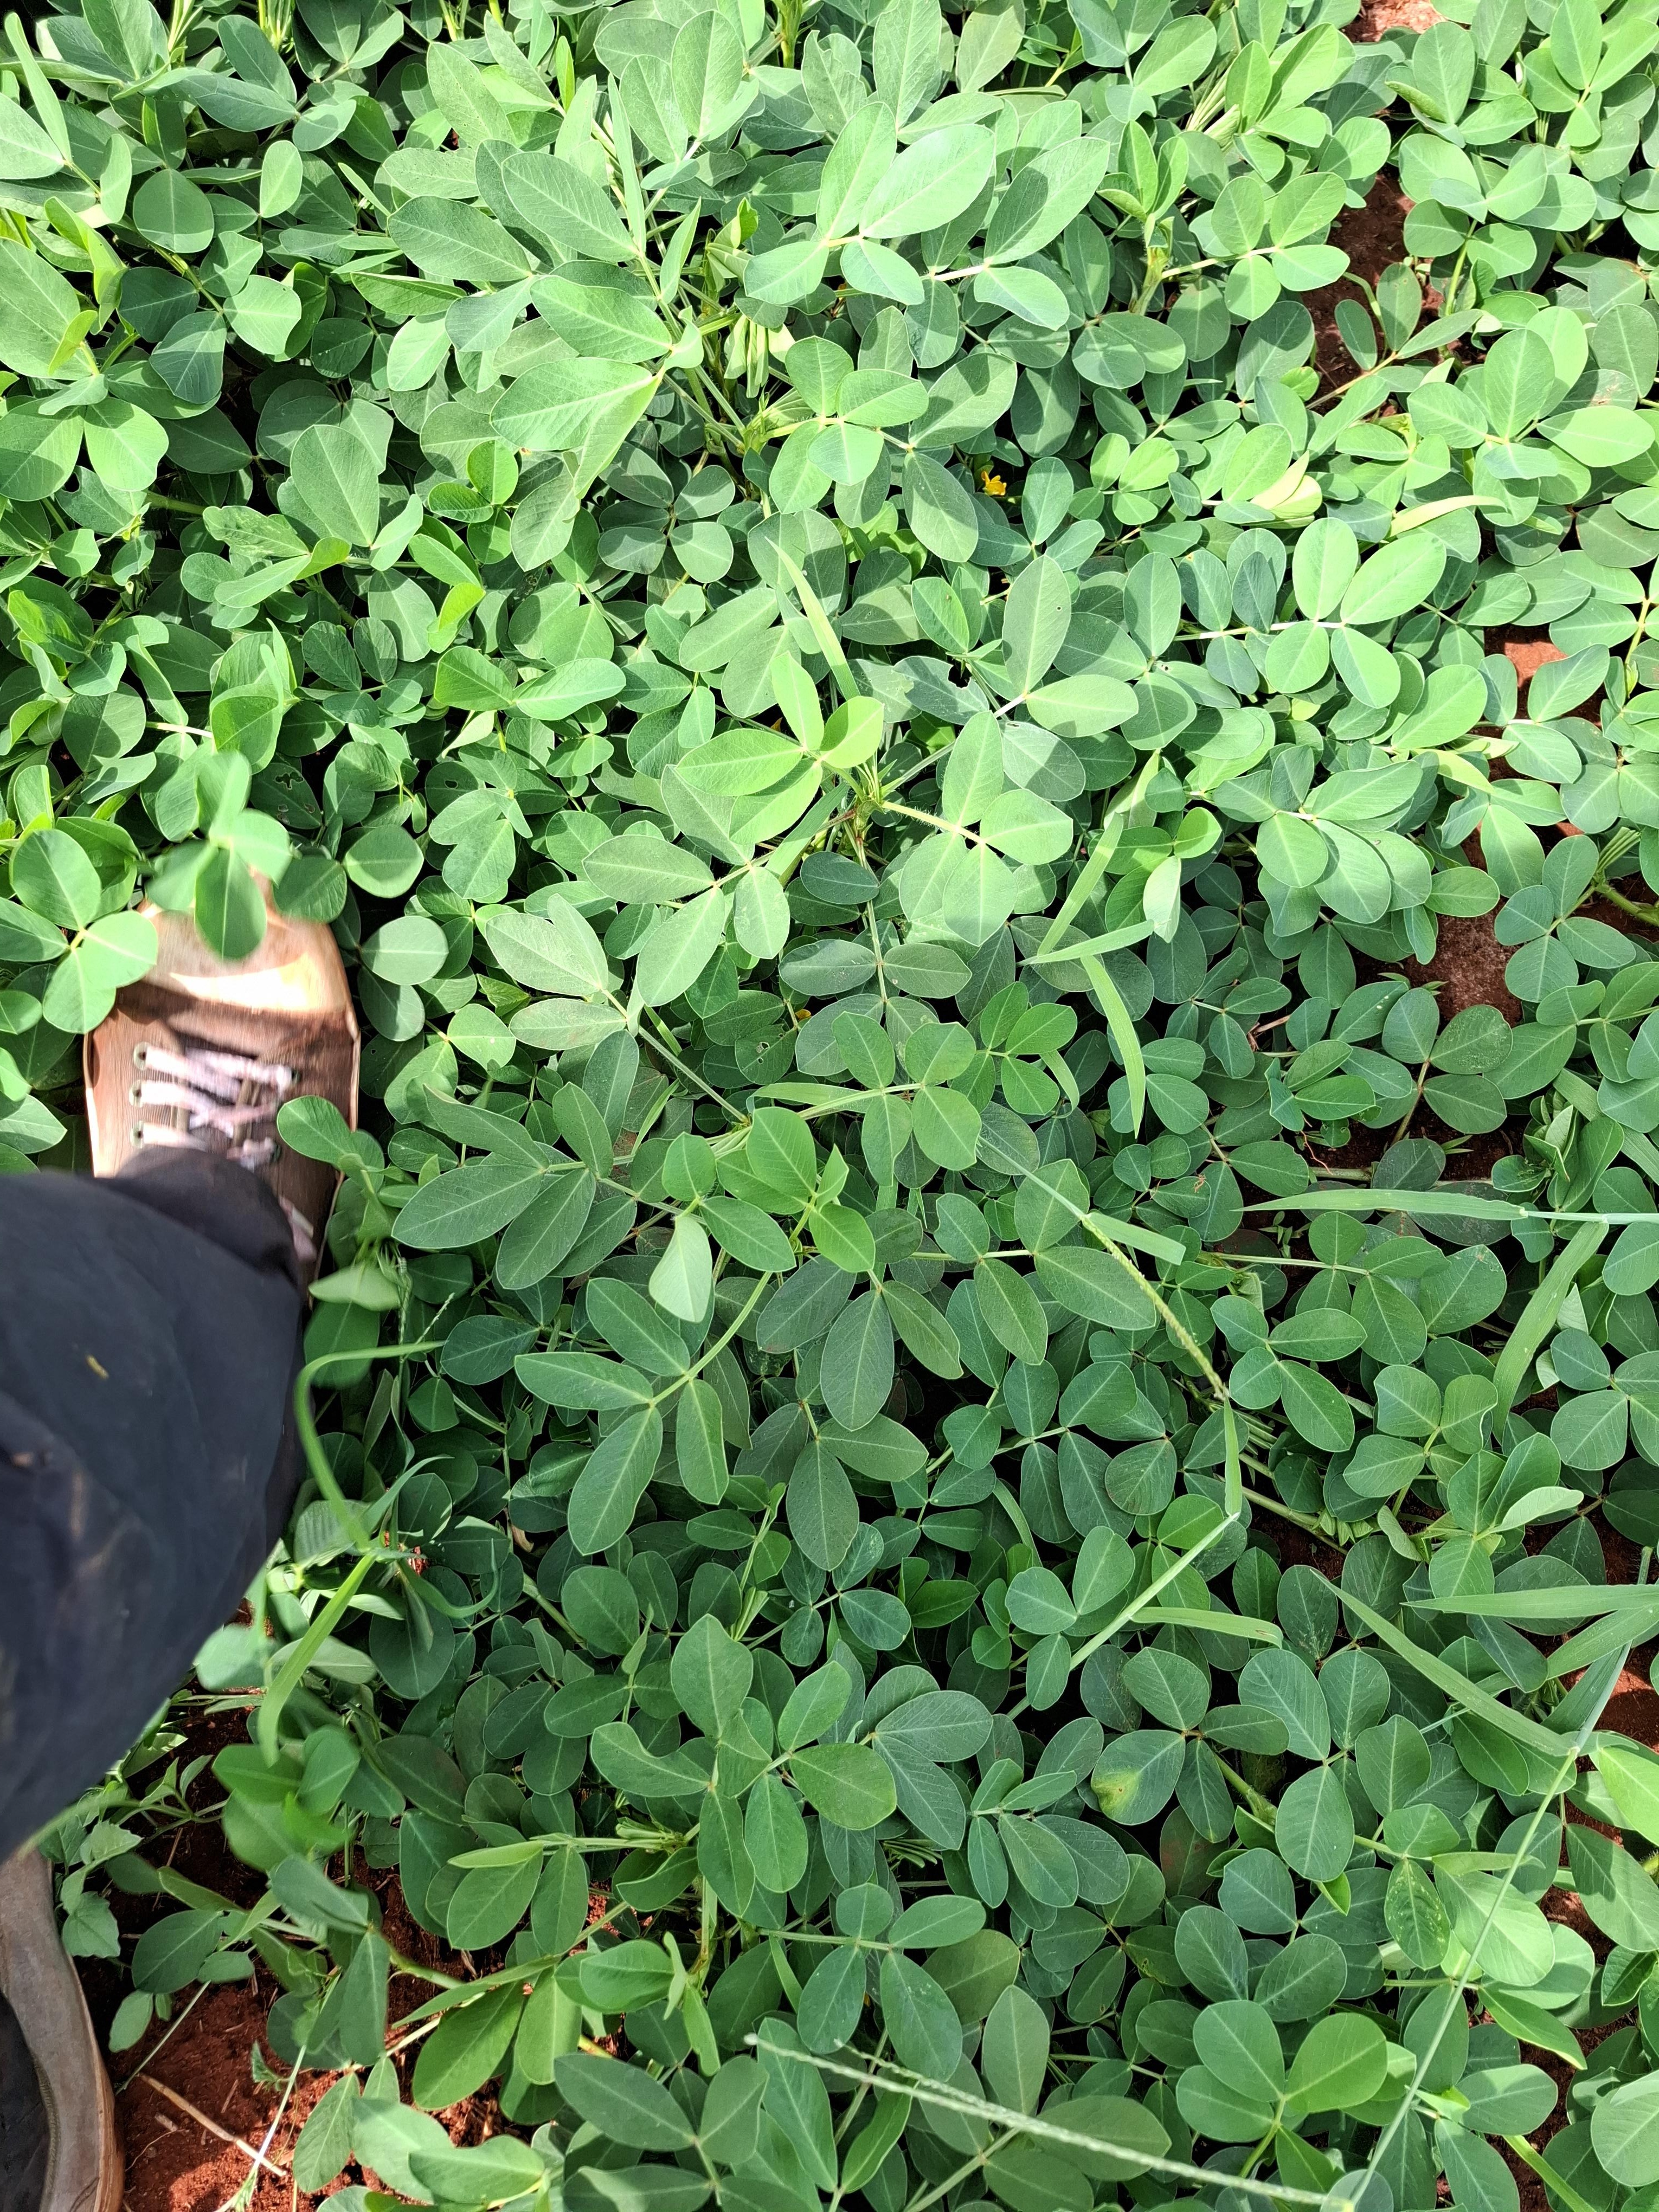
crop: groundnut
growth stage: flowering
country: Kenya
